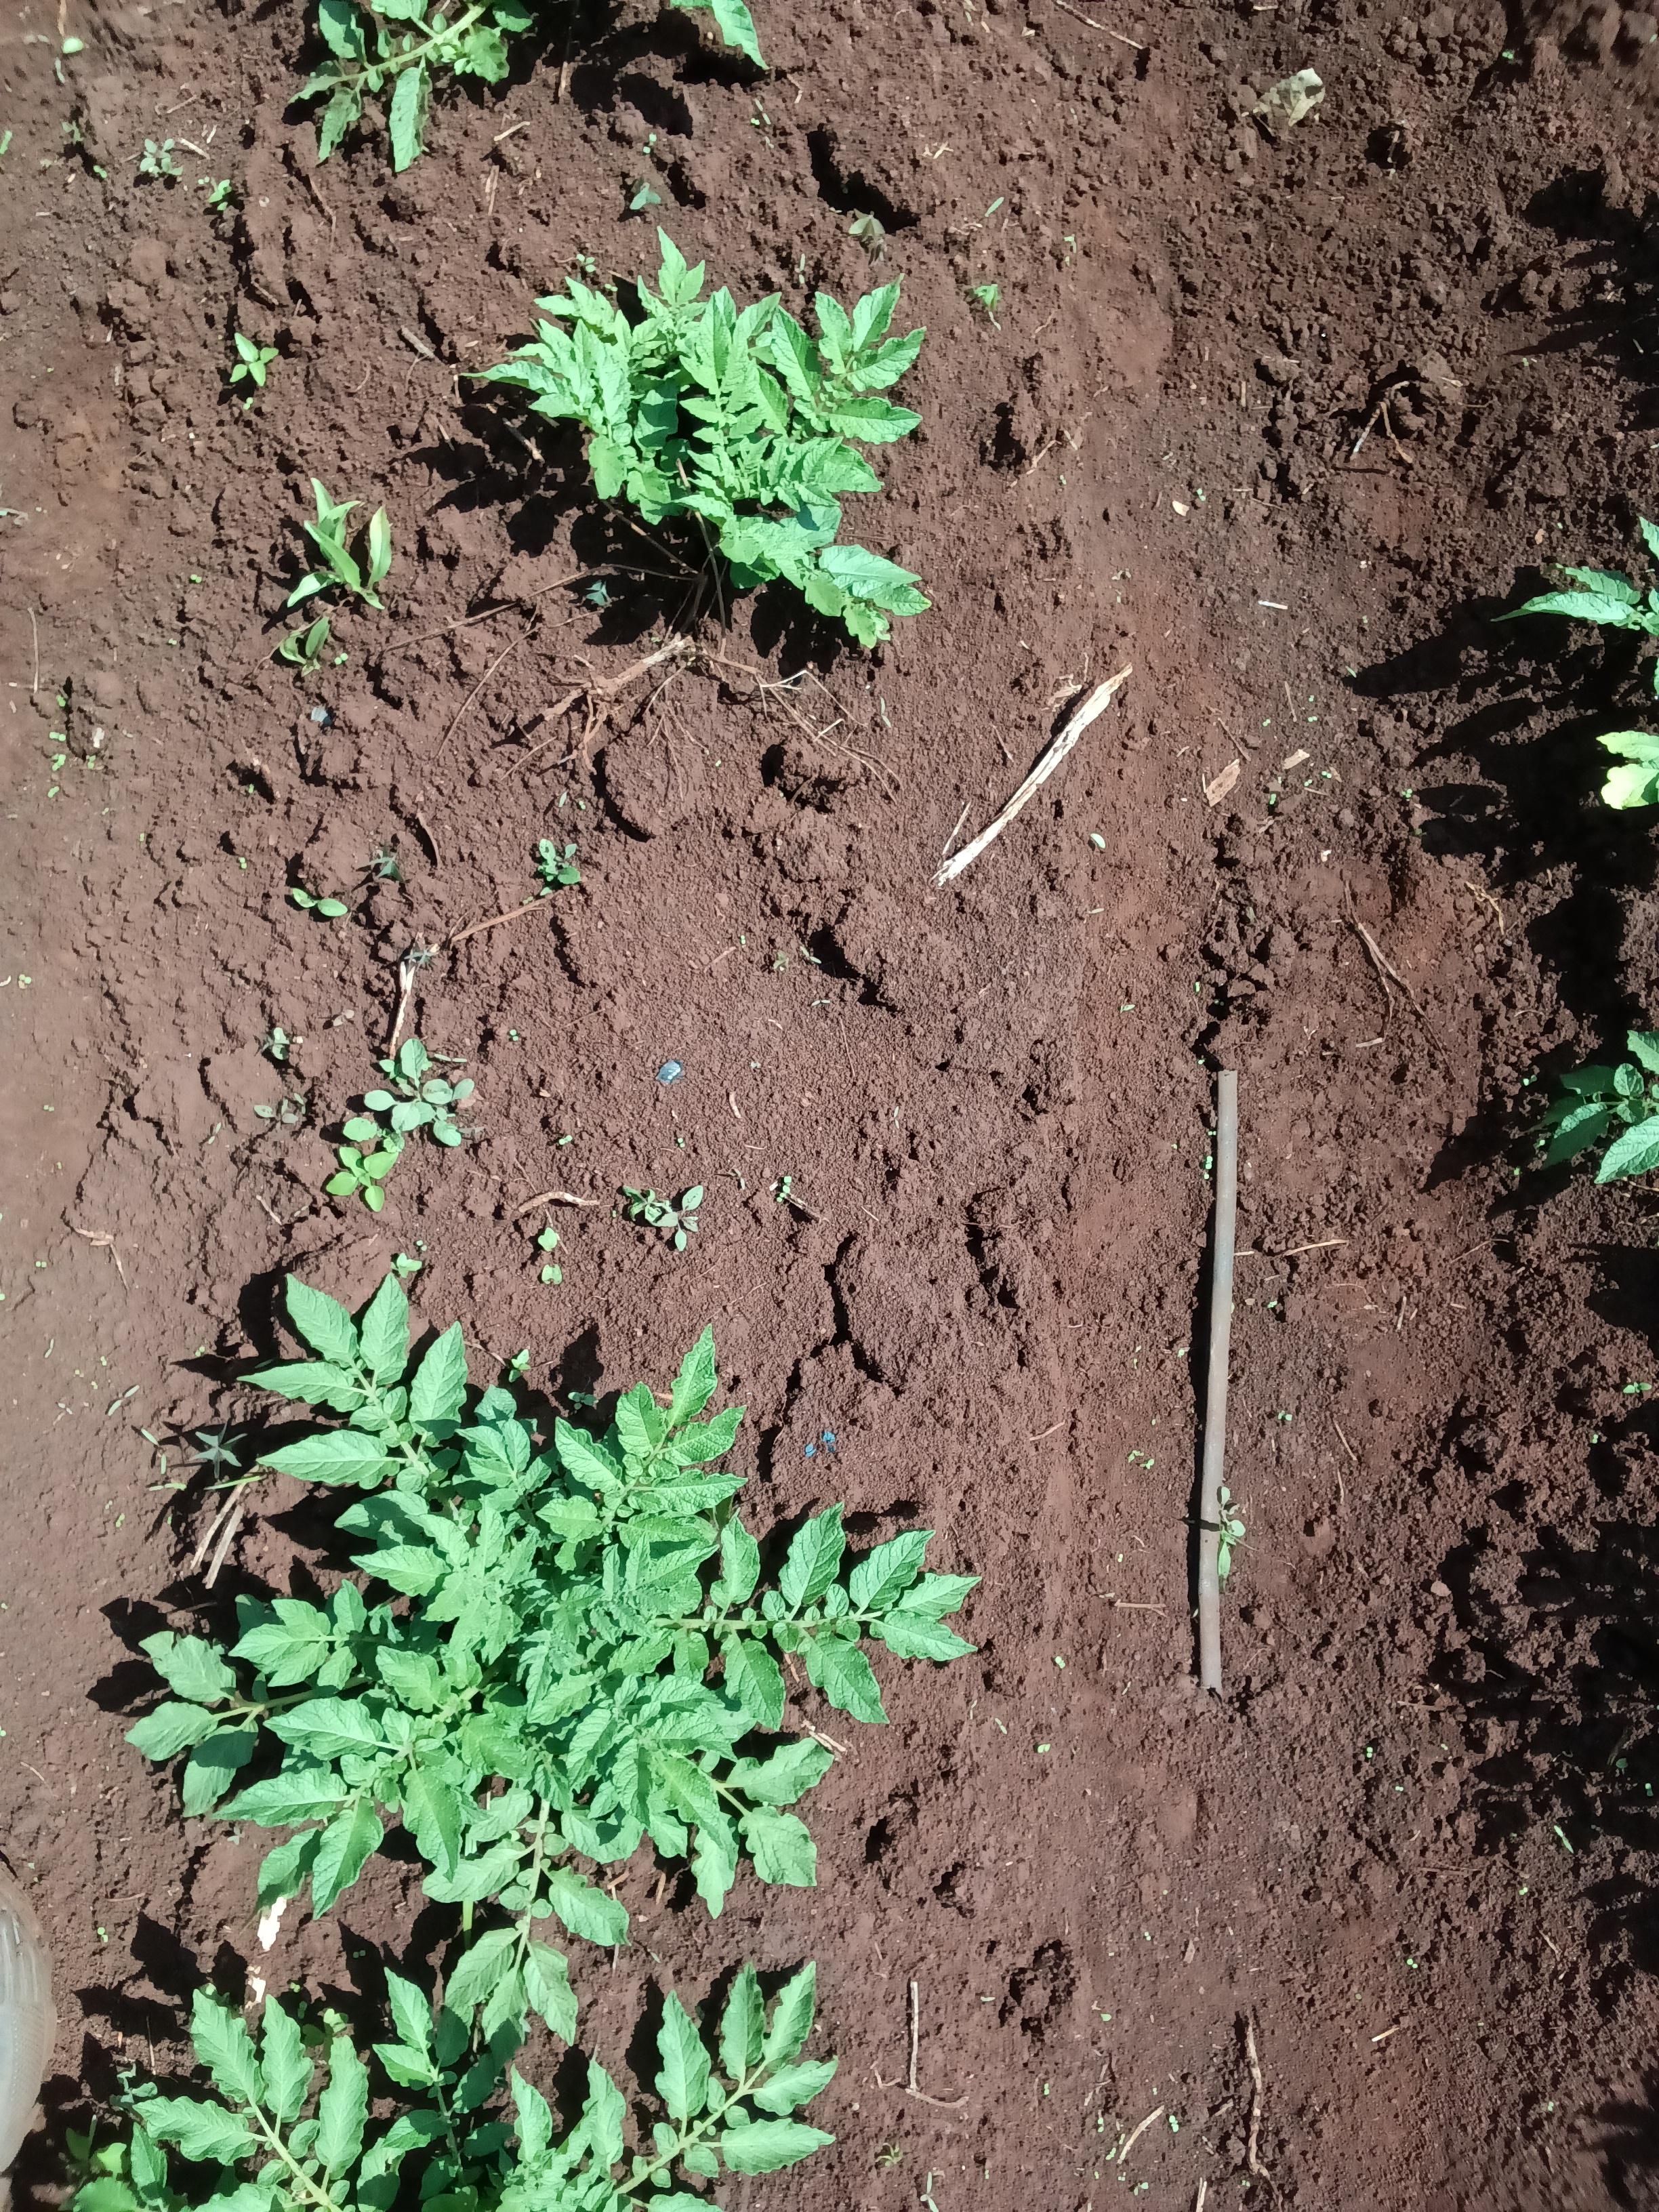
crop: potato
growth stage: vegetative
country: Kenya
